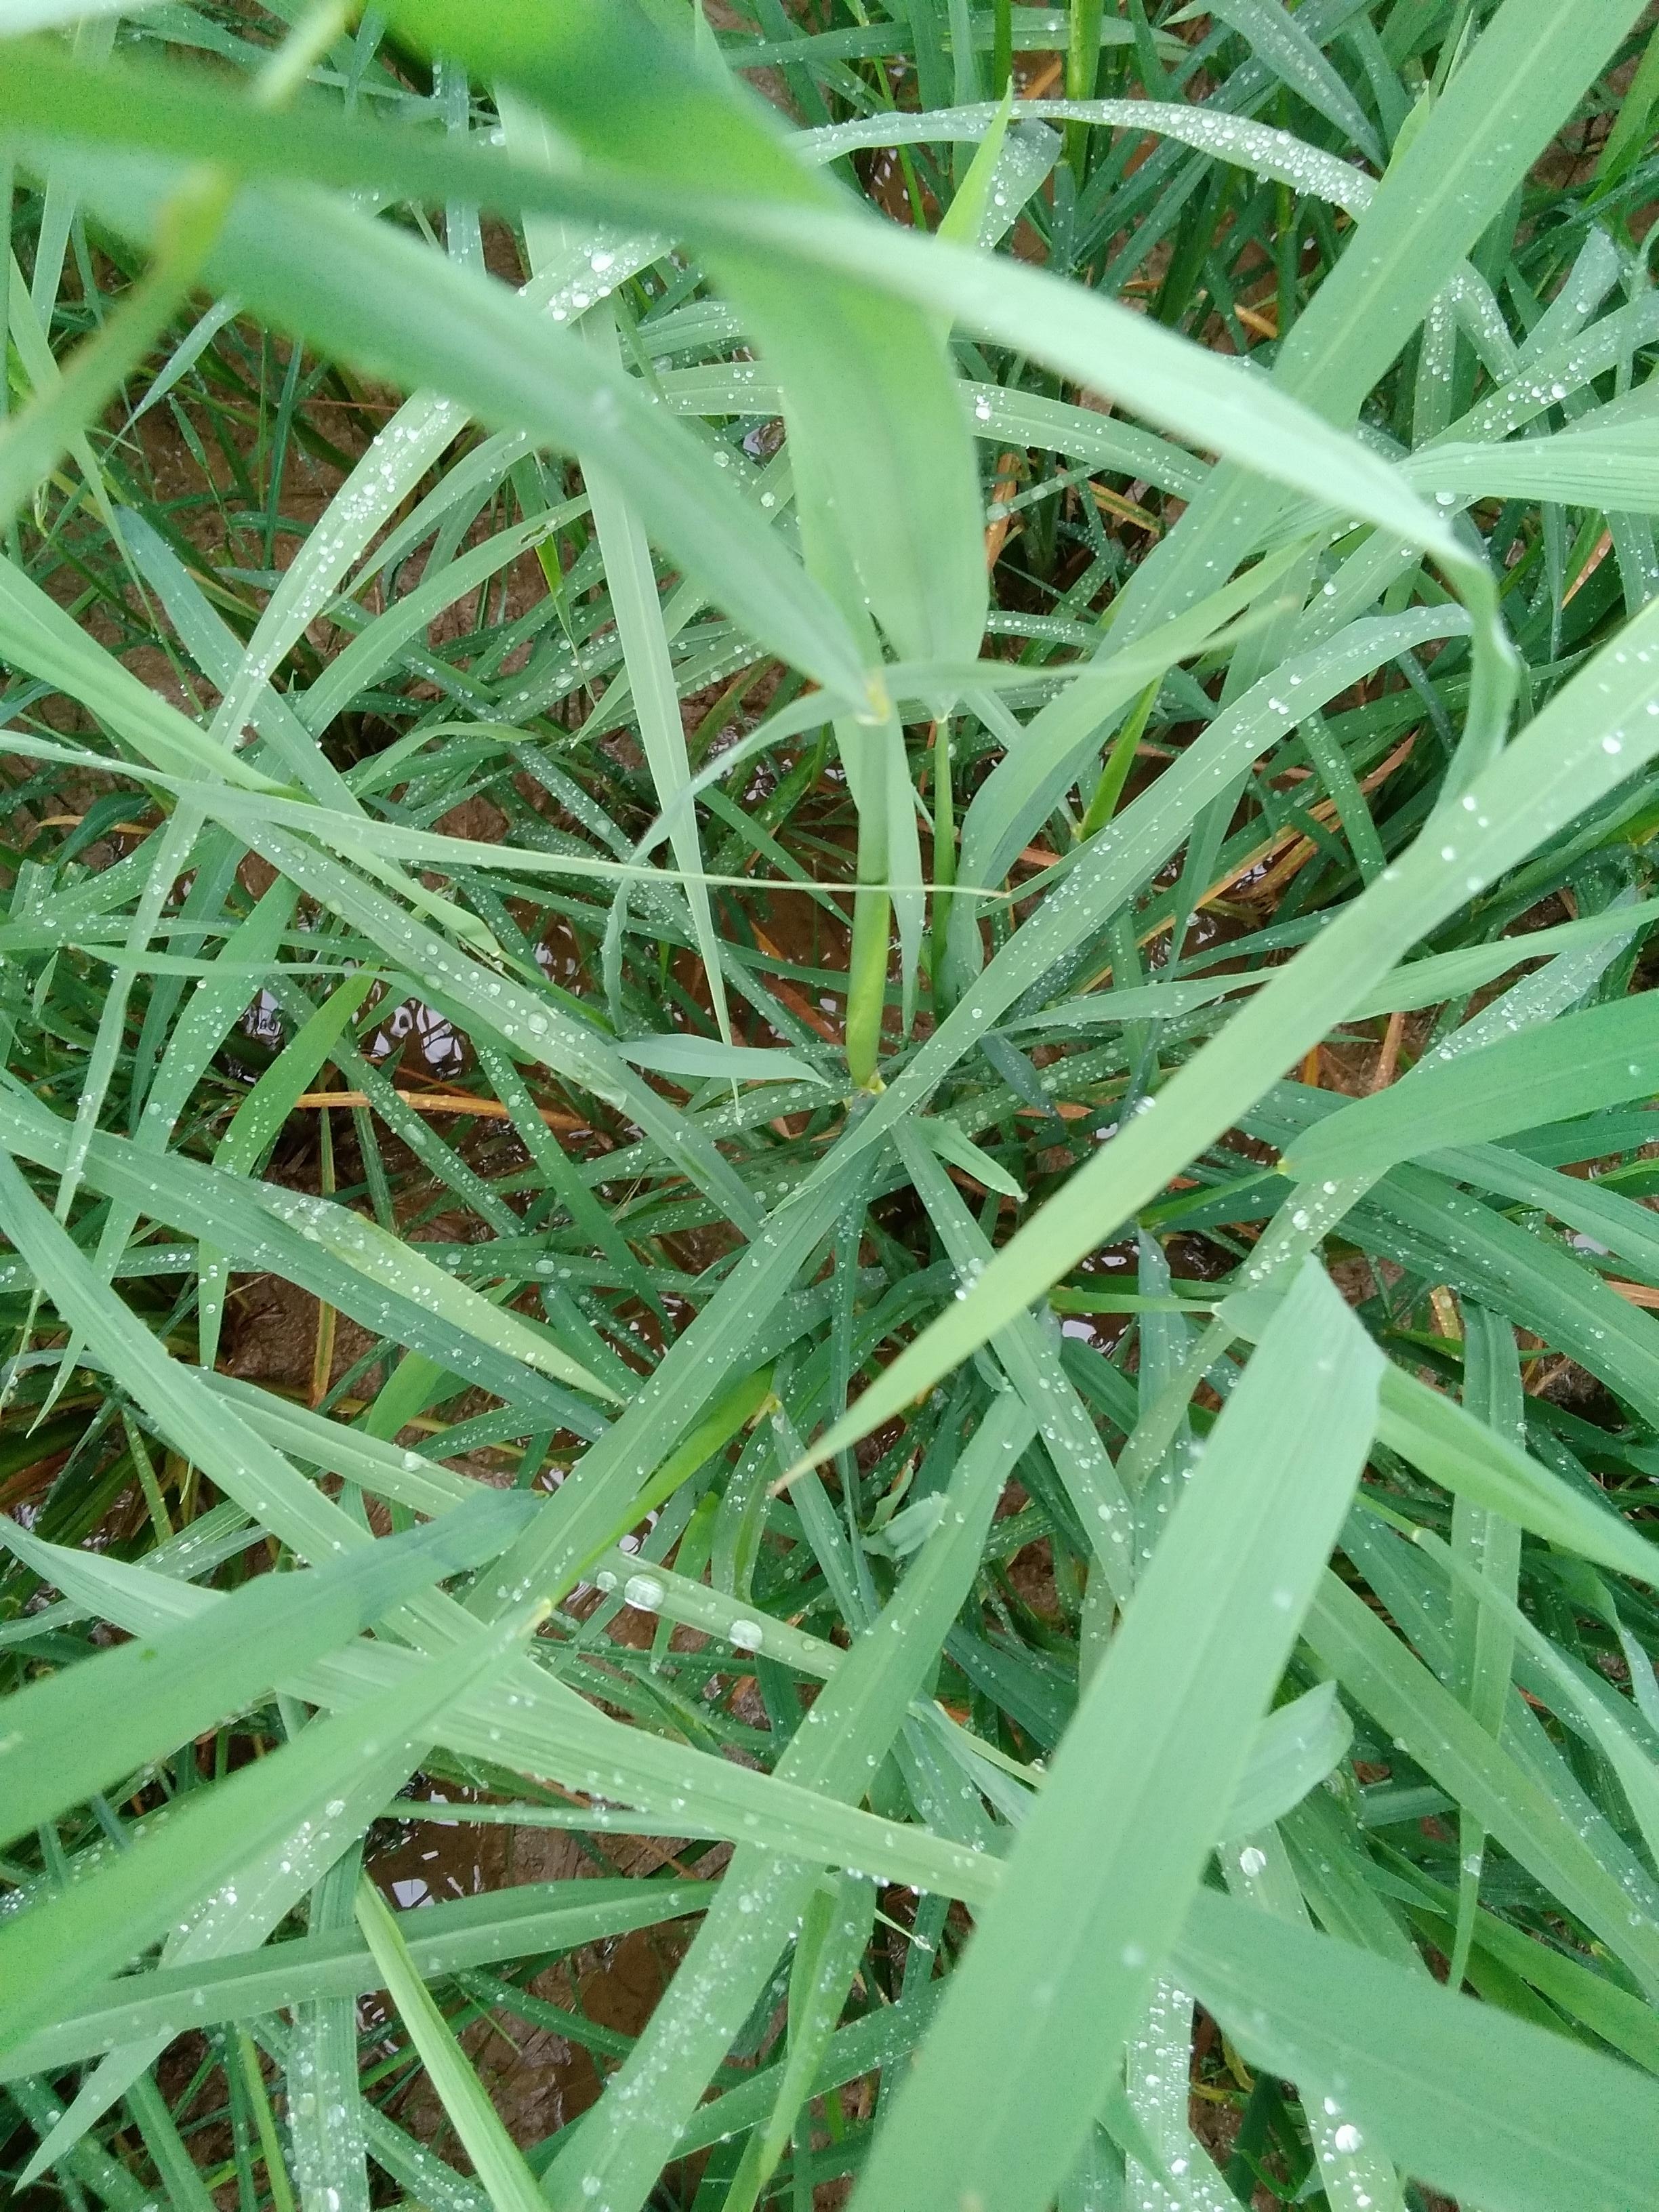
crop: rice
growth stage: booting
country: Nigeria
